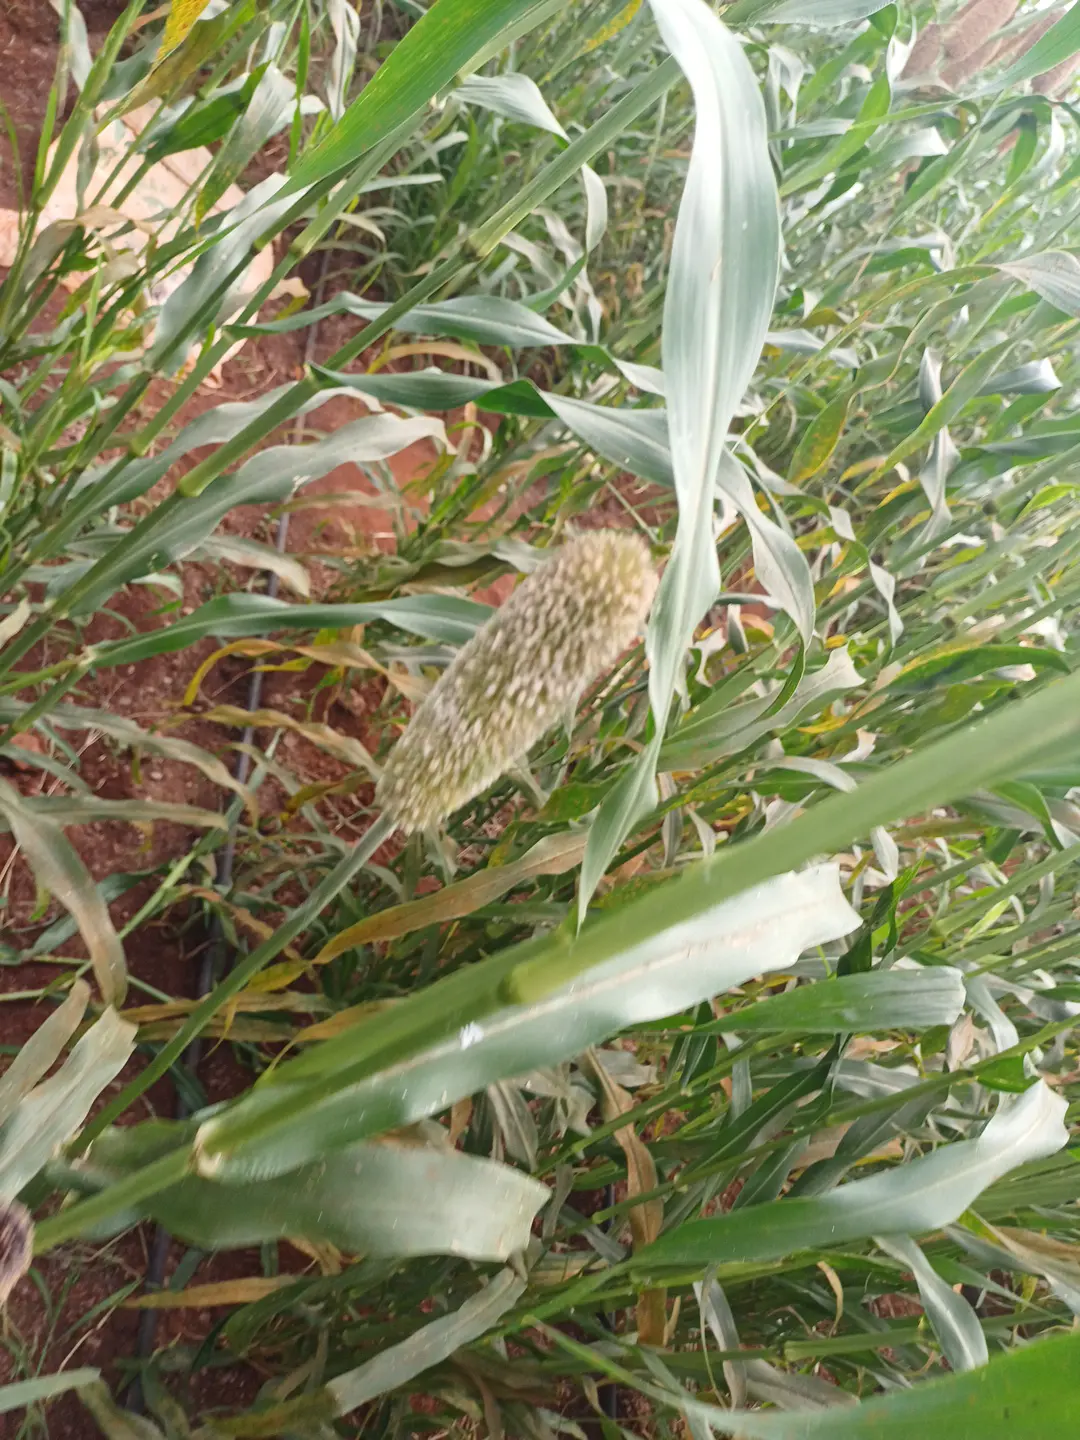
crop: pearl millet
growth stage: filling grain
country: Kenya
